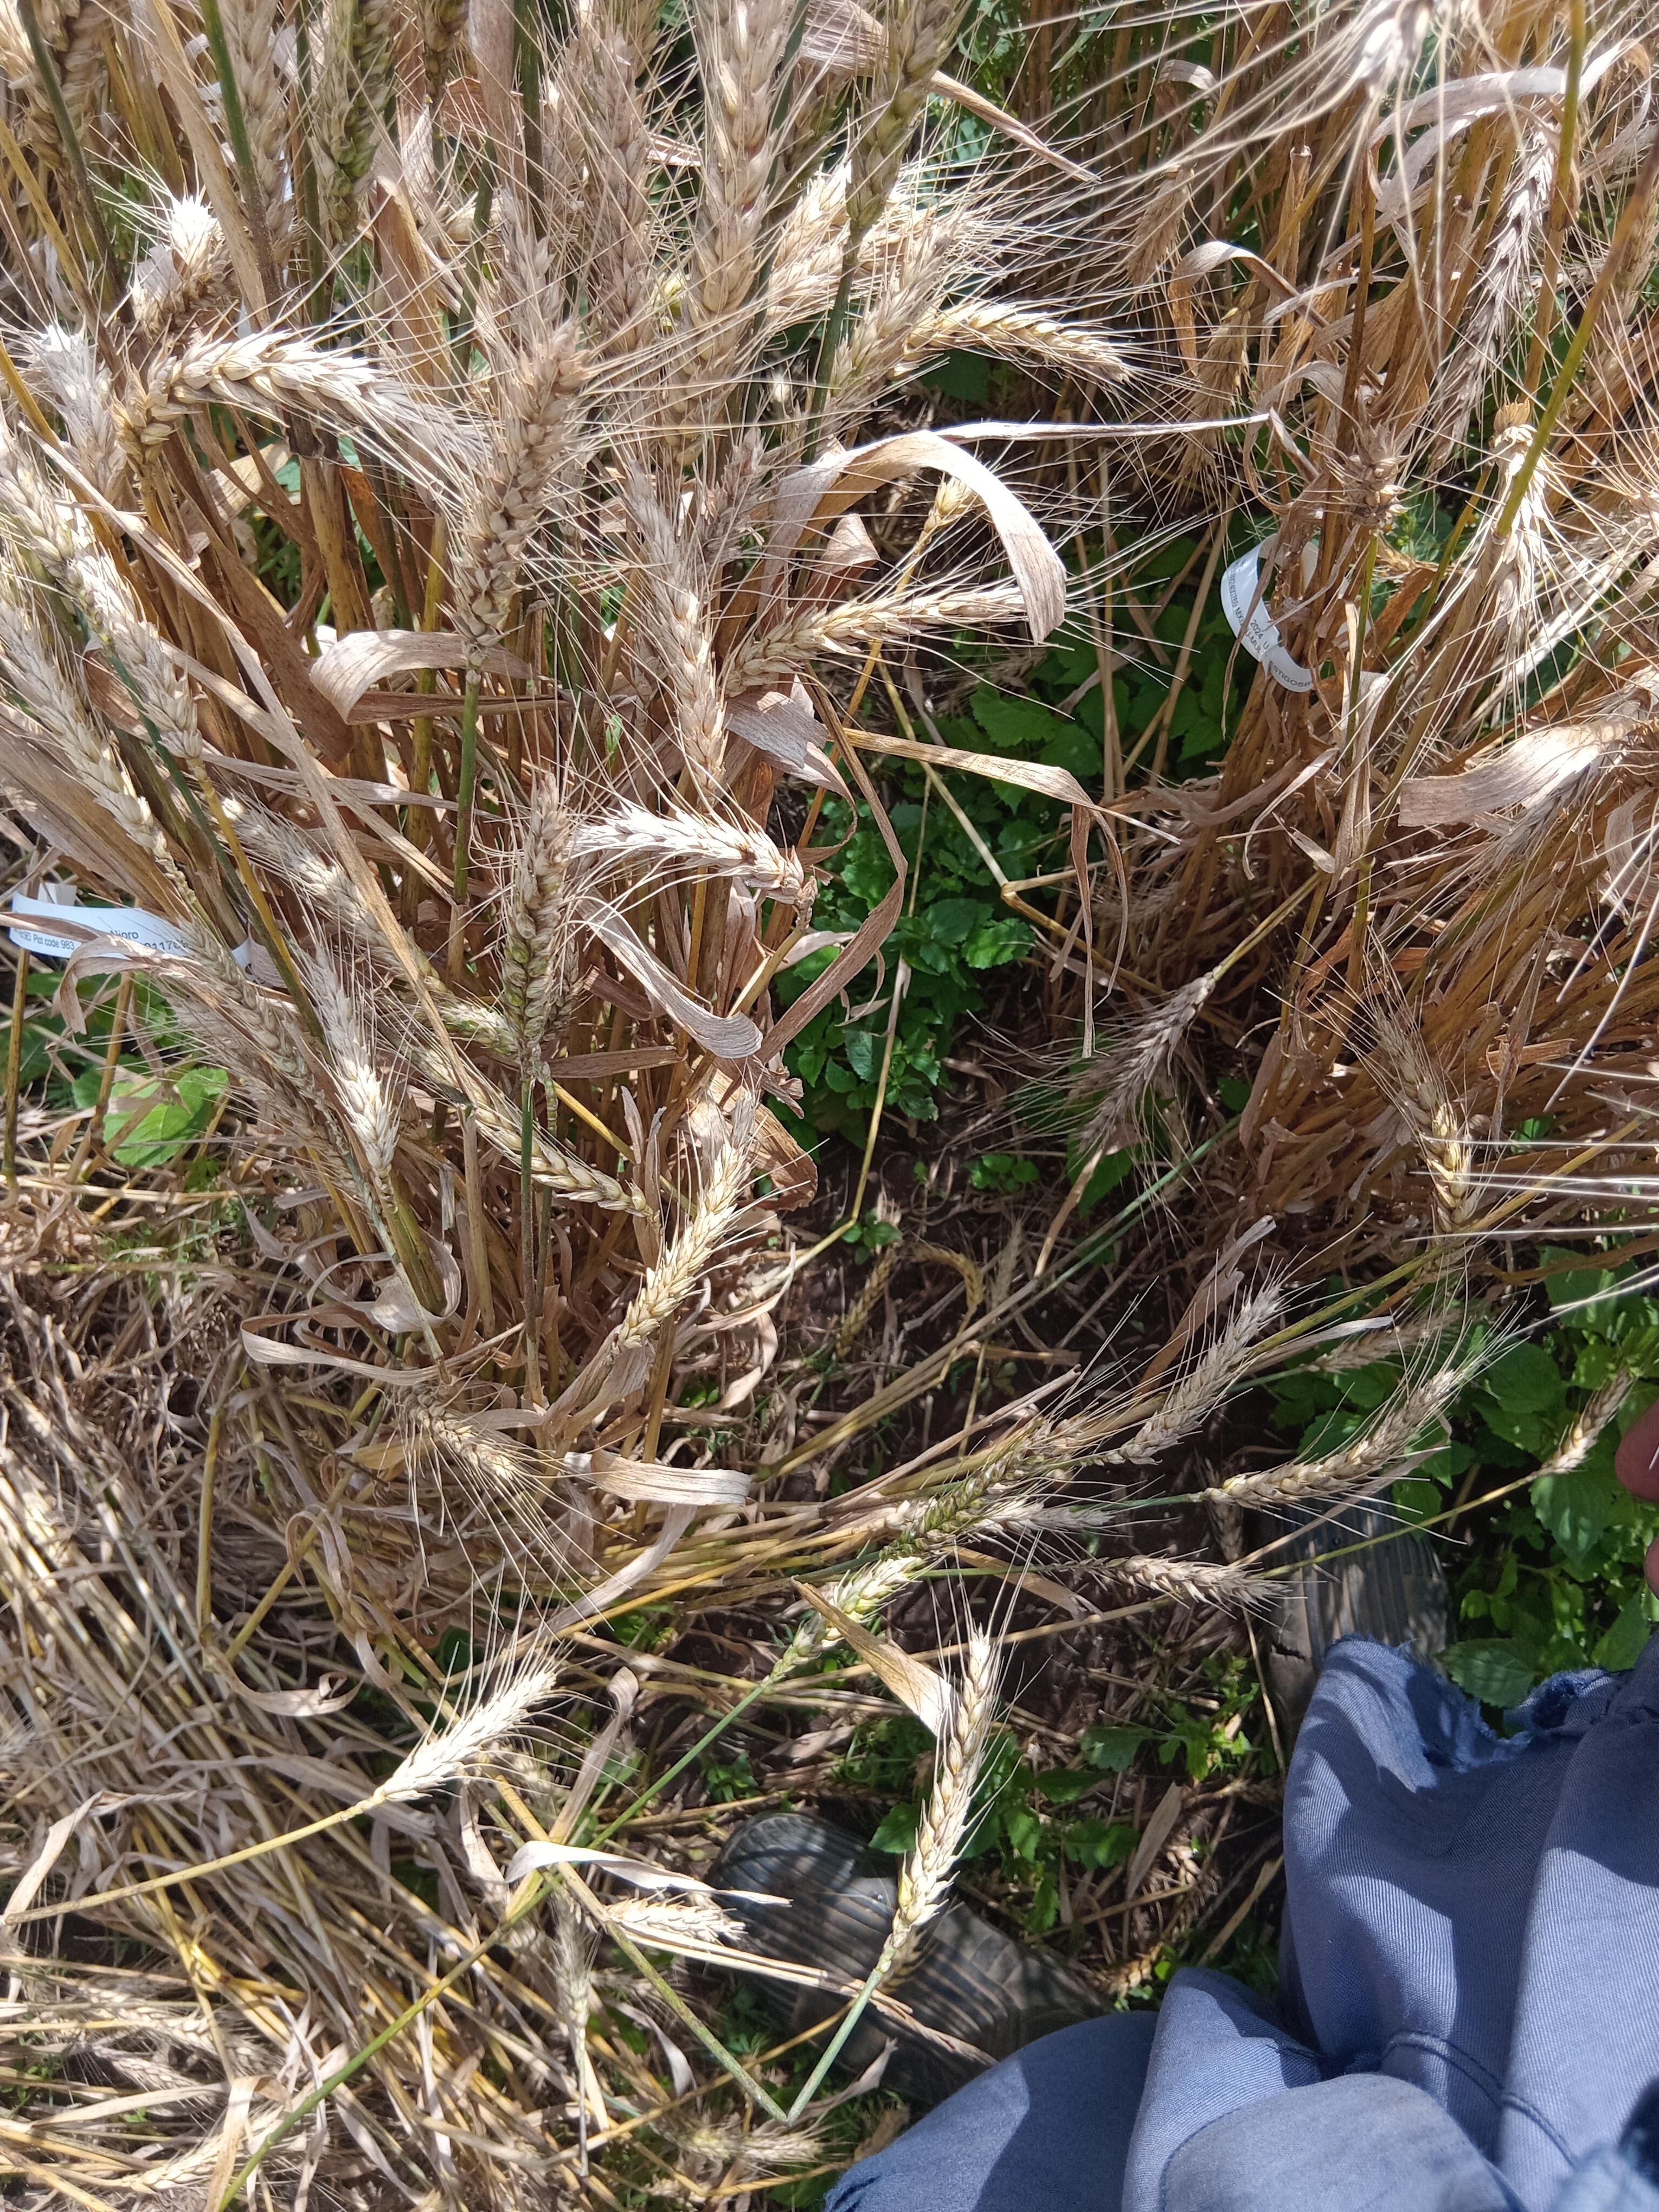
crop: wheat
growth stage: maturity
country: Kenya
